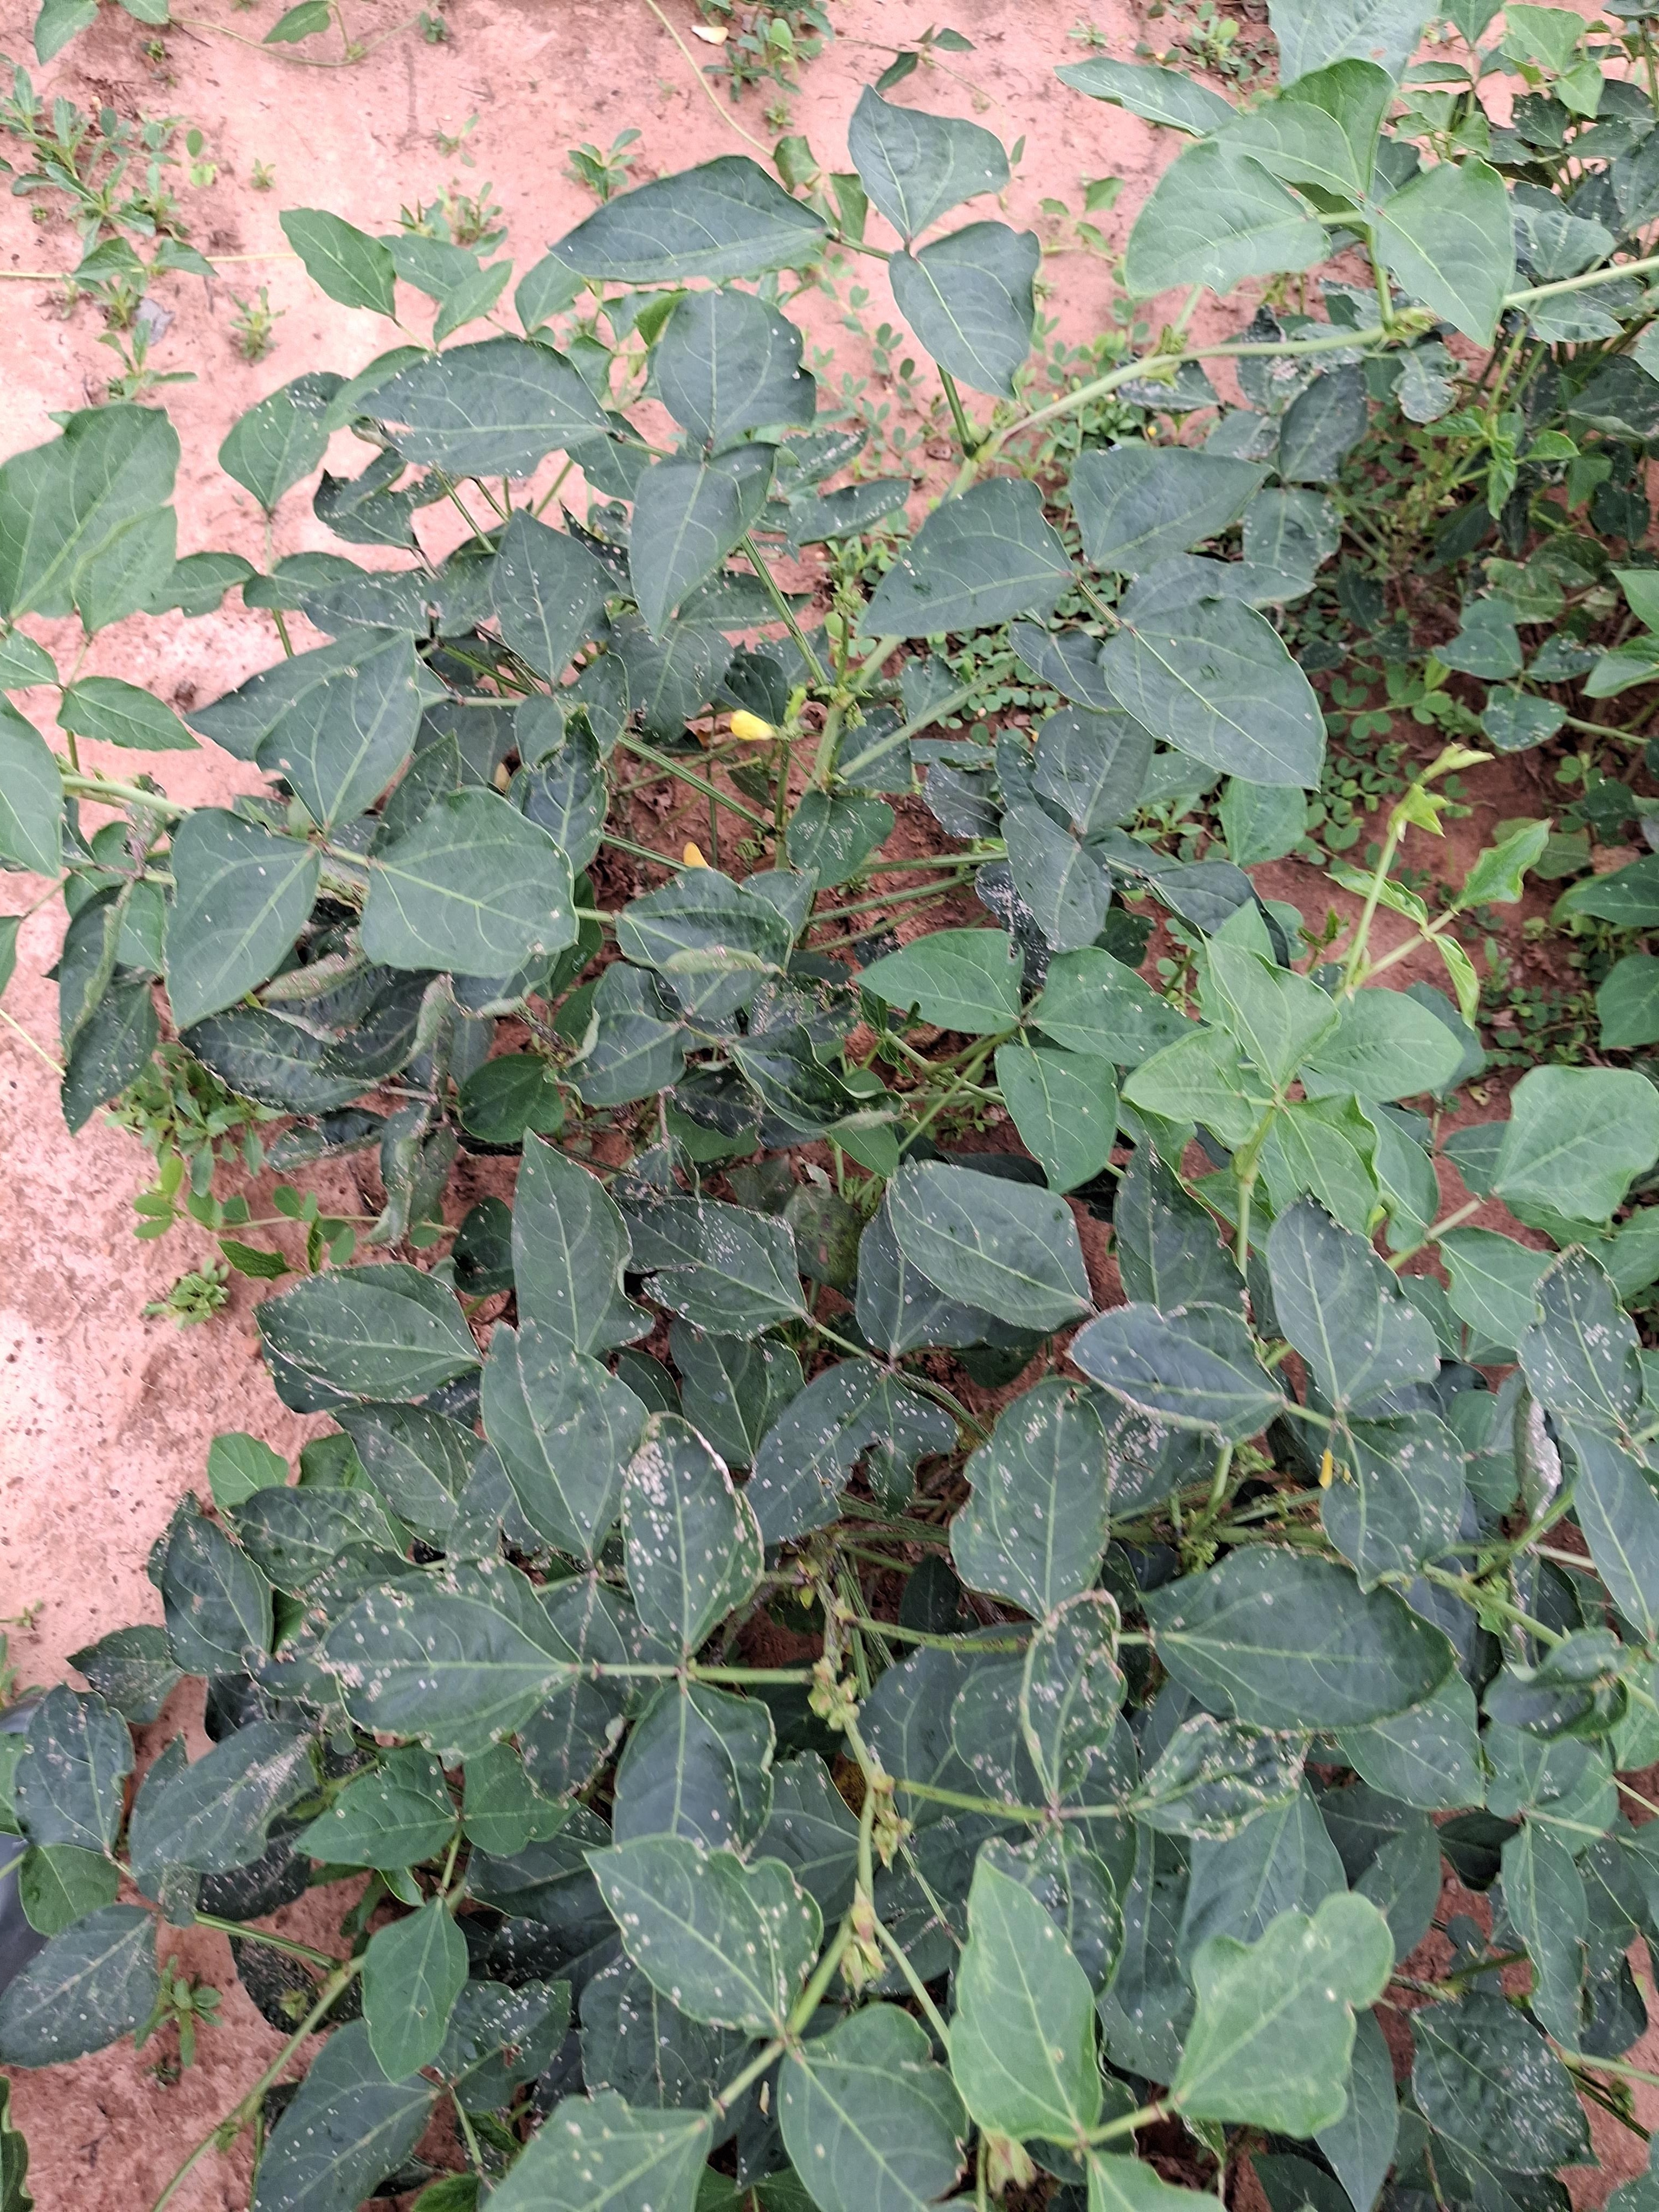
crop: cowpea
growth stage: development pod
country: Nigeria
